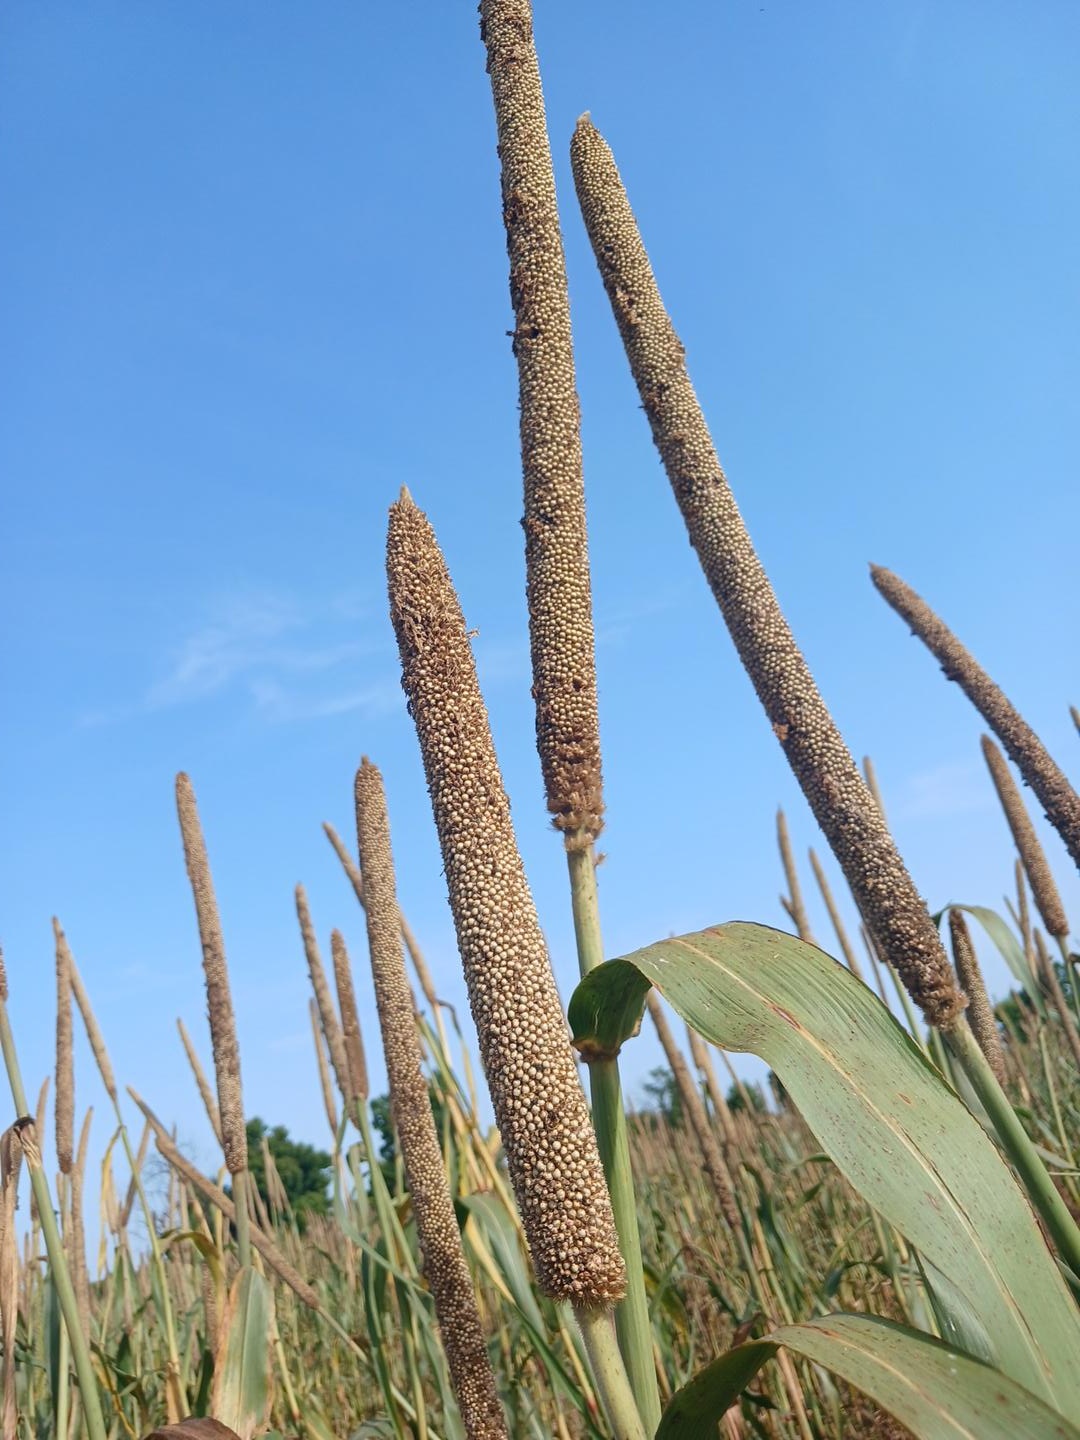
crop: pearl millet
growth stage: filling grain
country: Senegal
